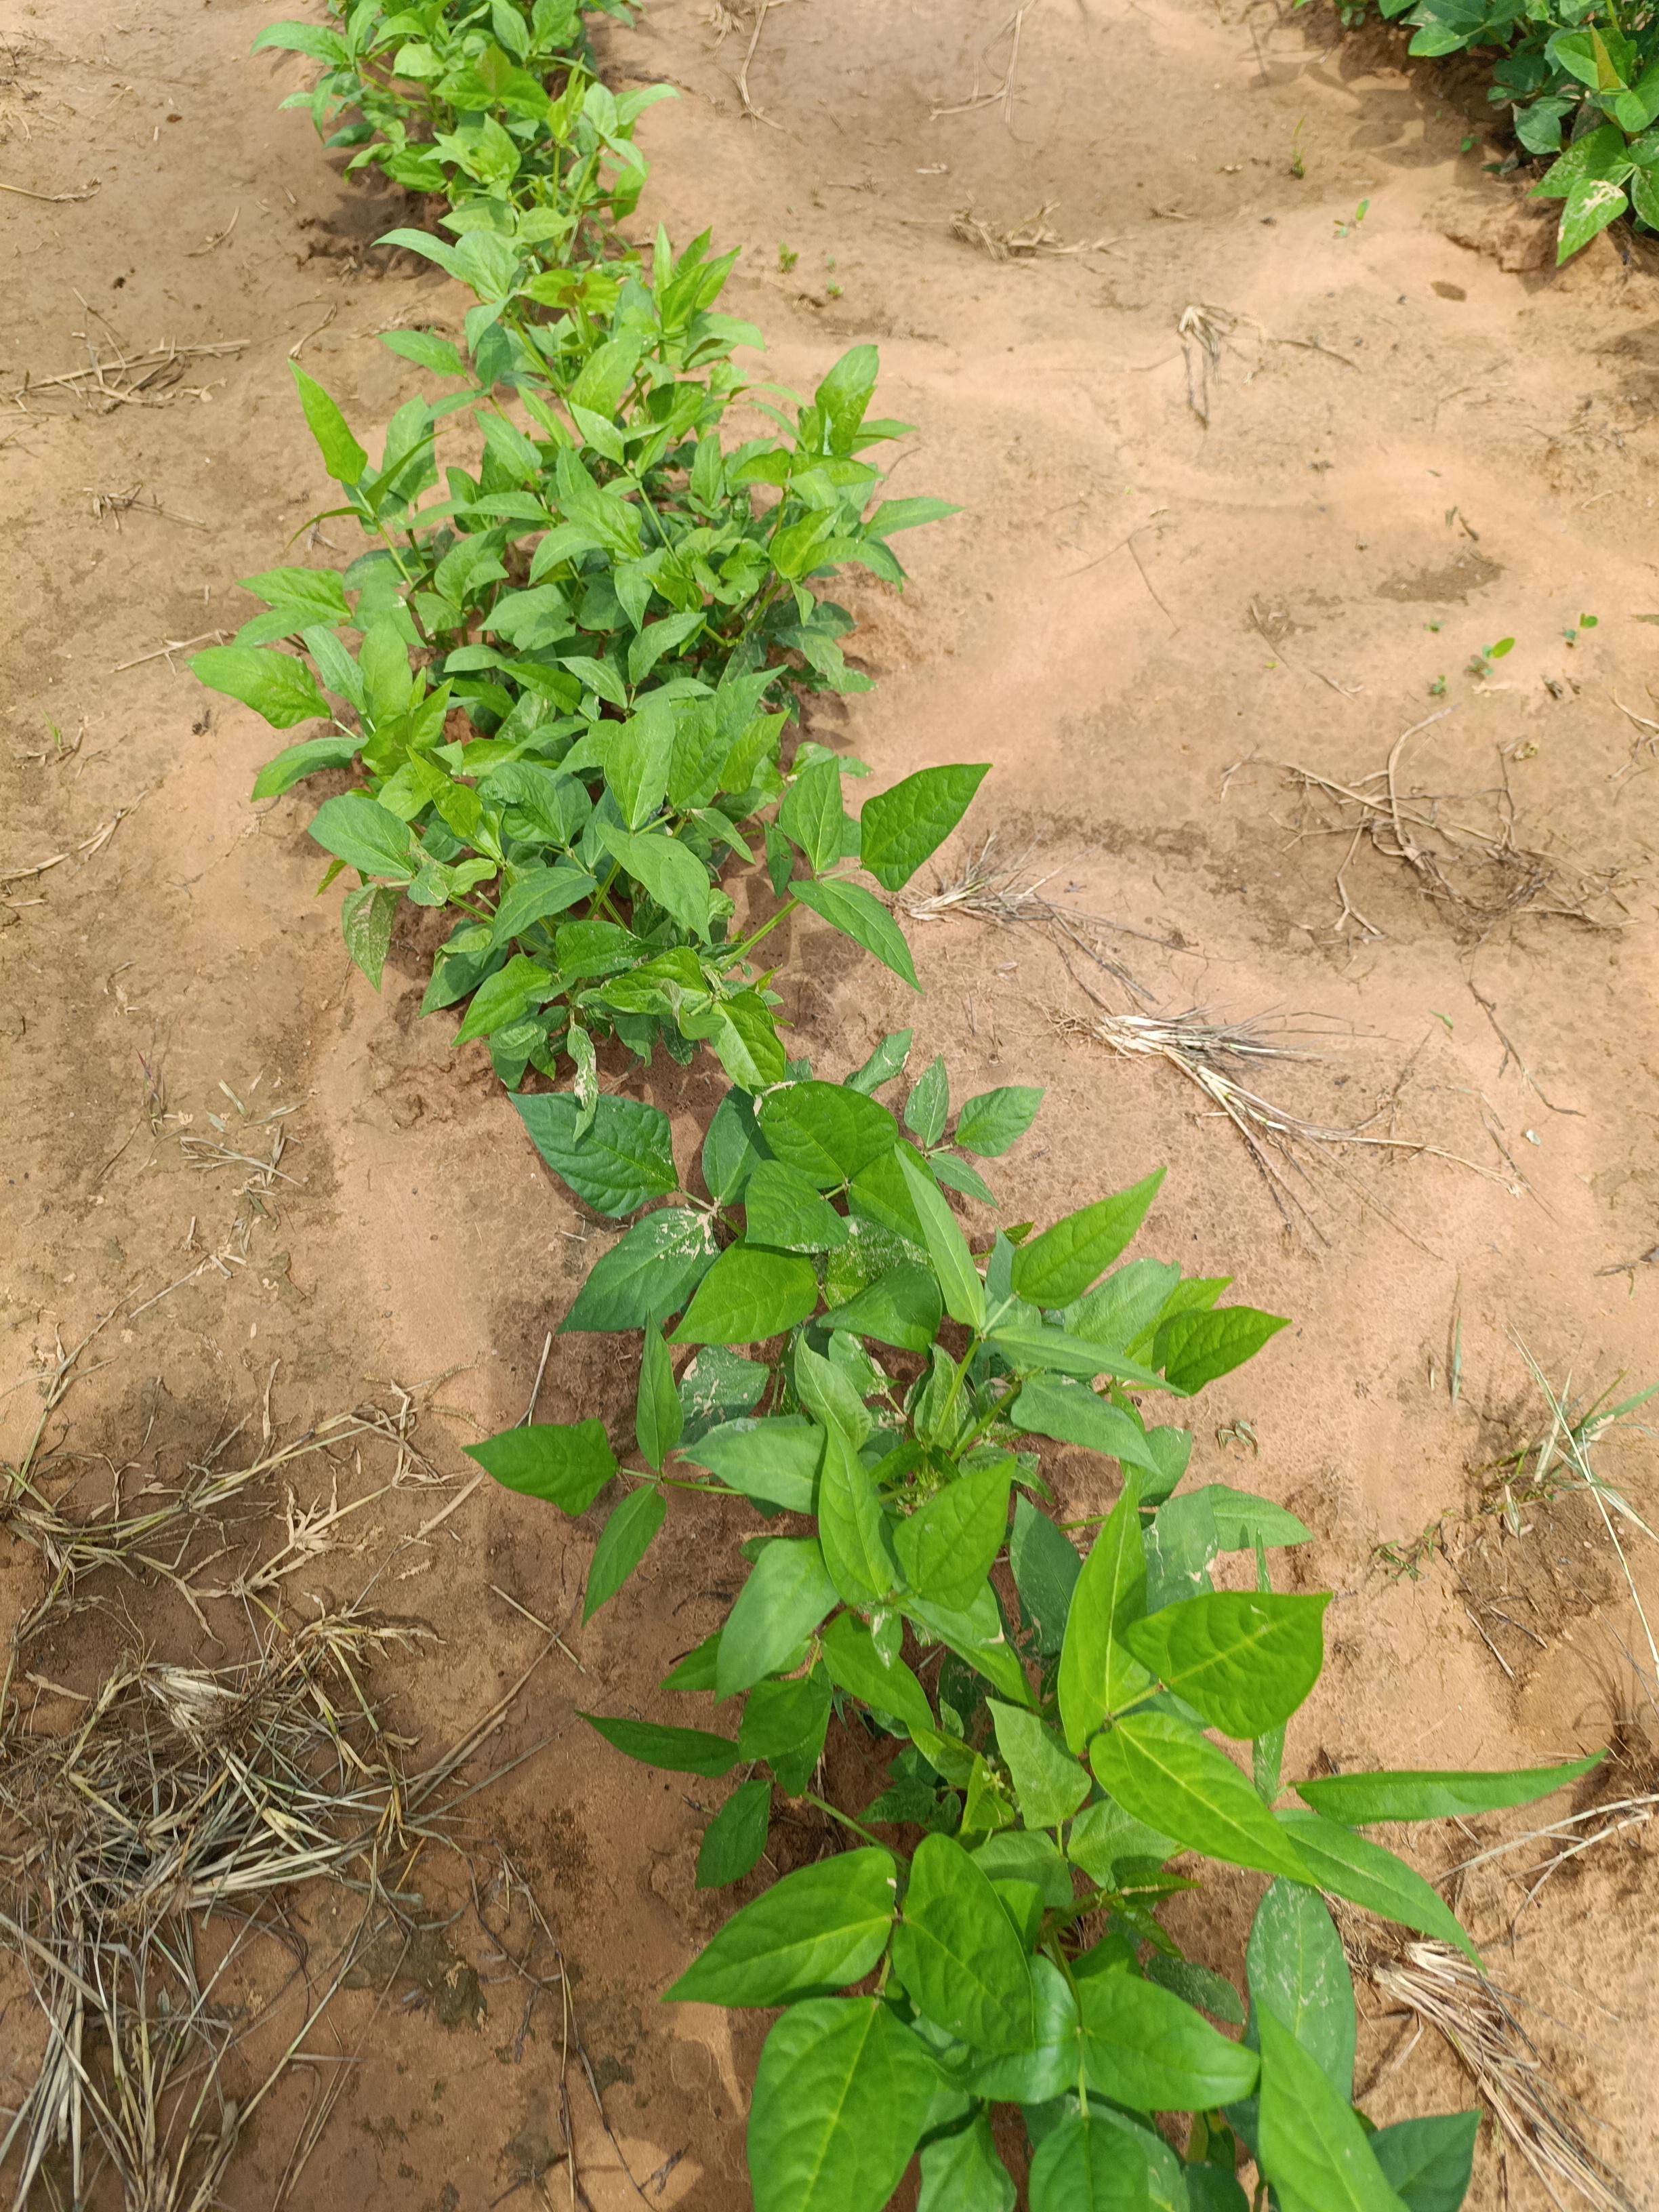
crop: cowpea
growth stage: emergence
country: Nigeria
